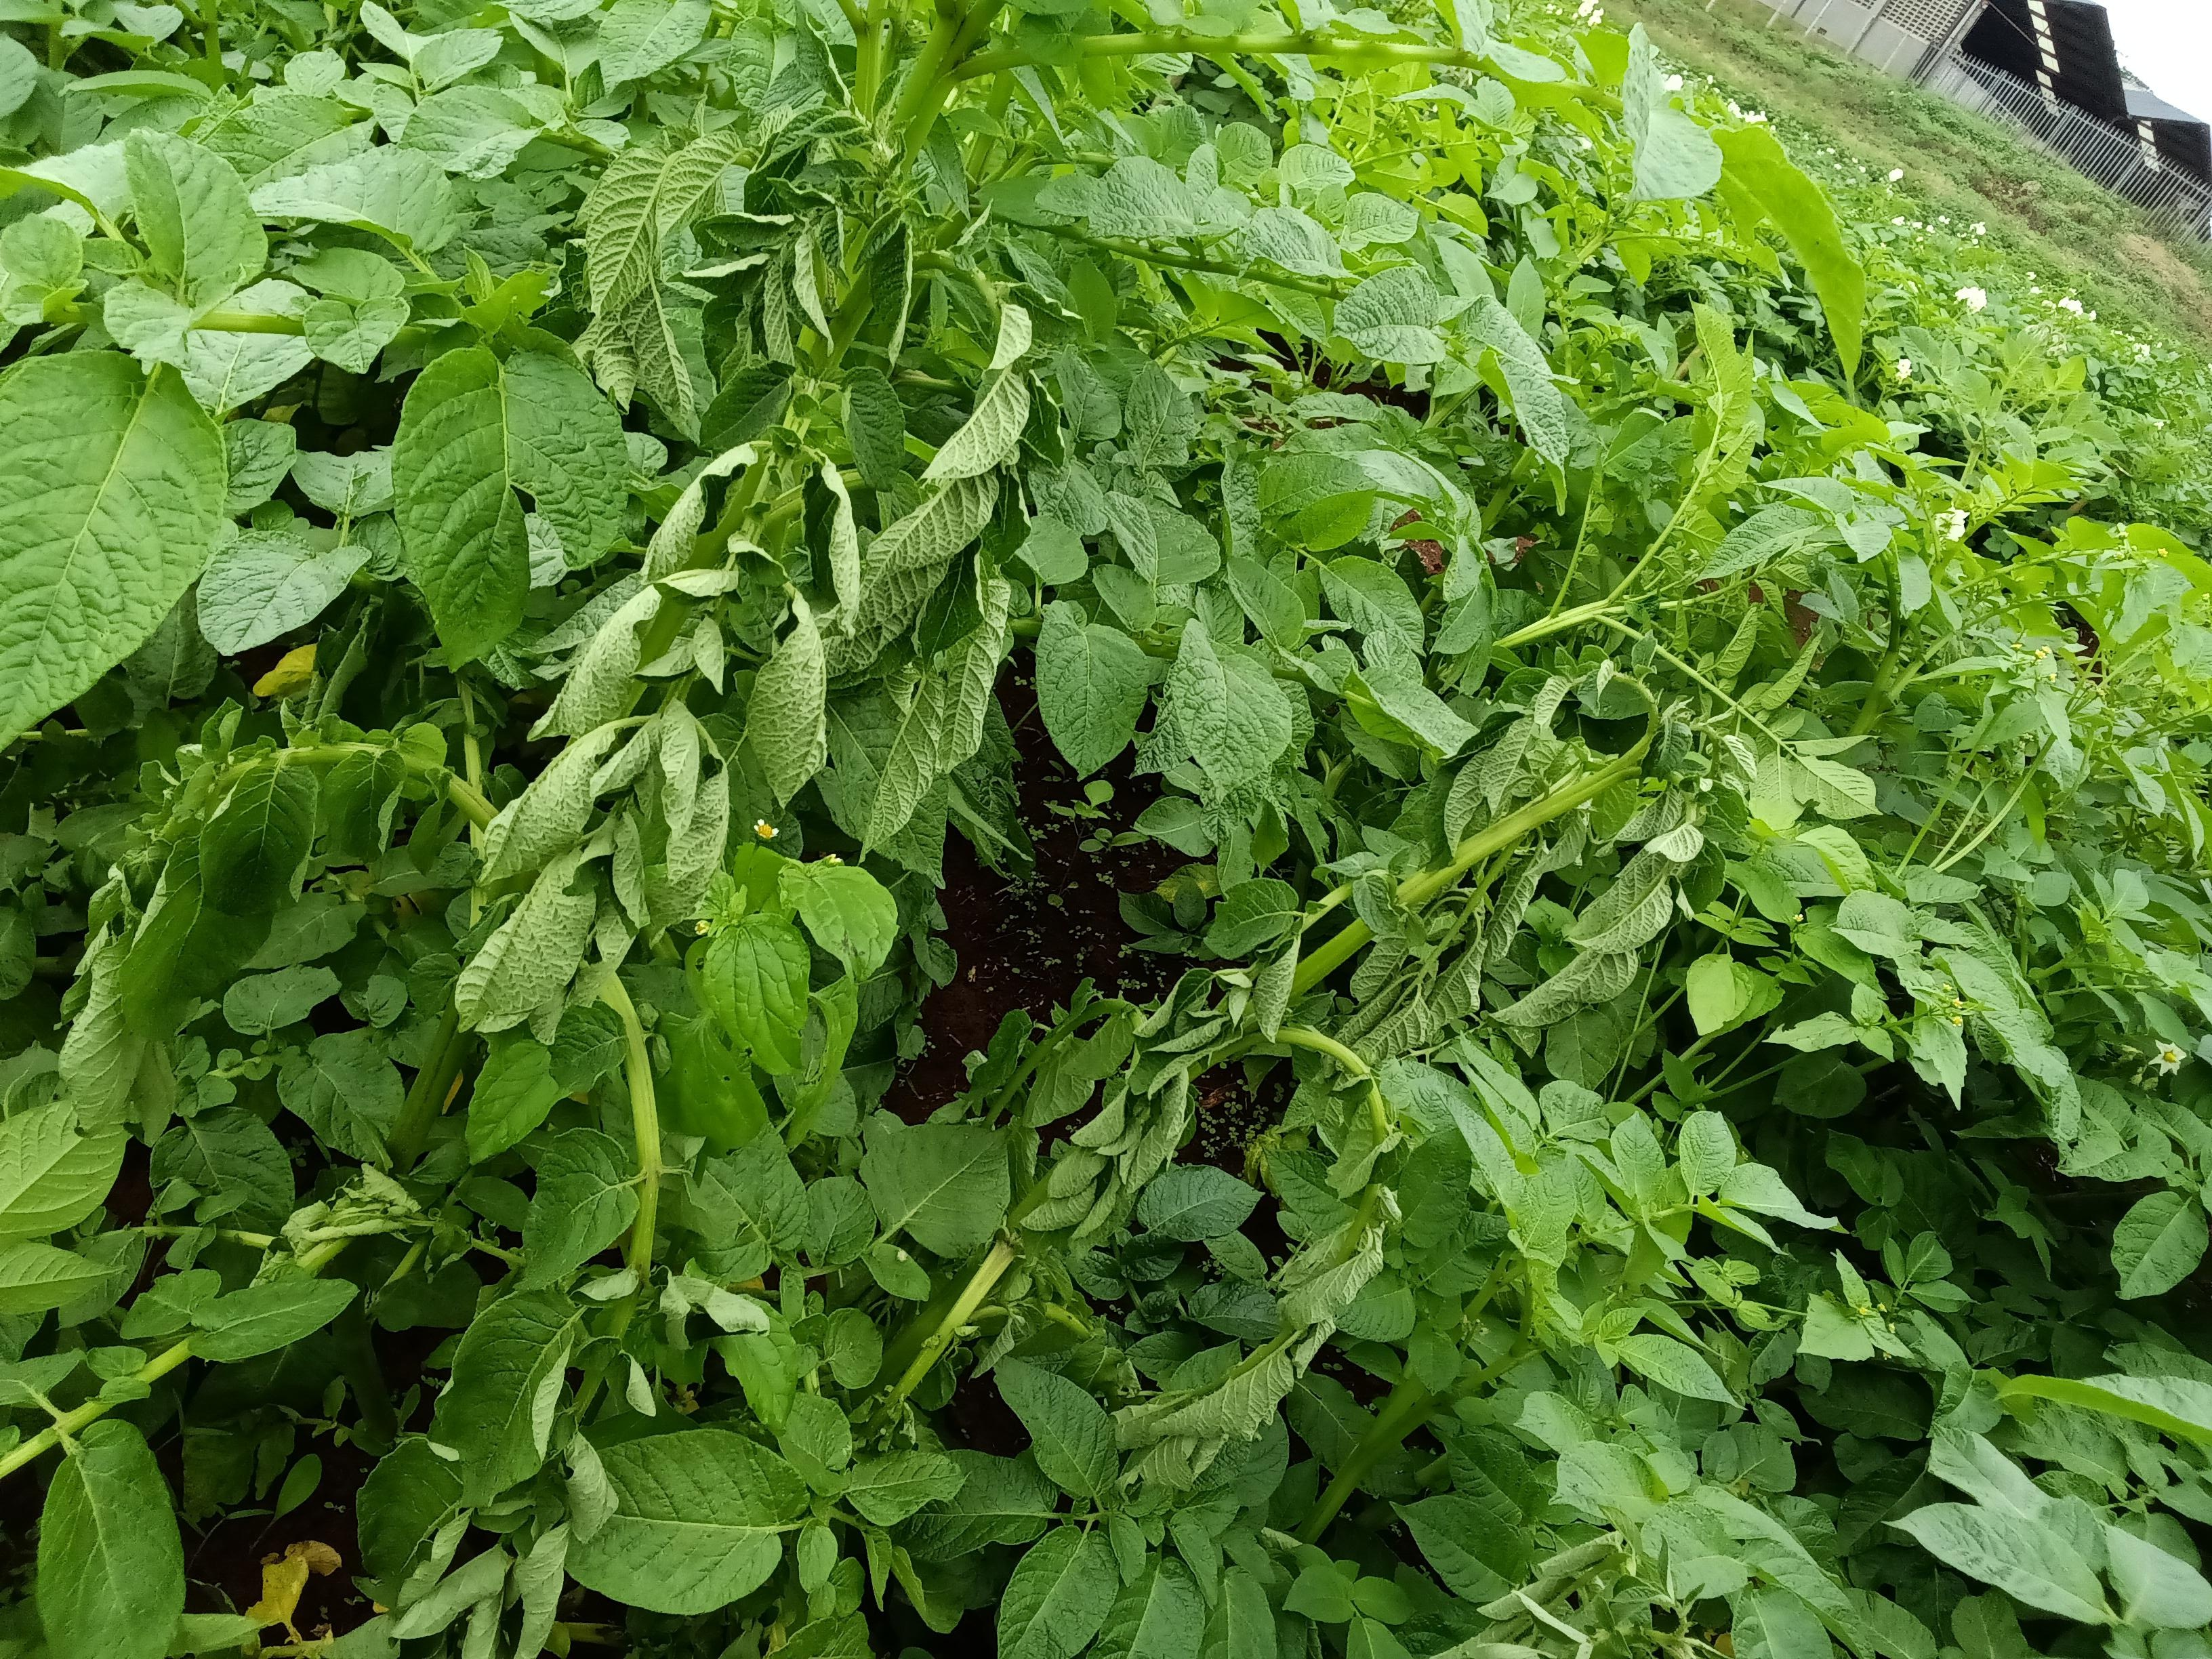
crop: potato
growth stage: flowering
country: Kenya
